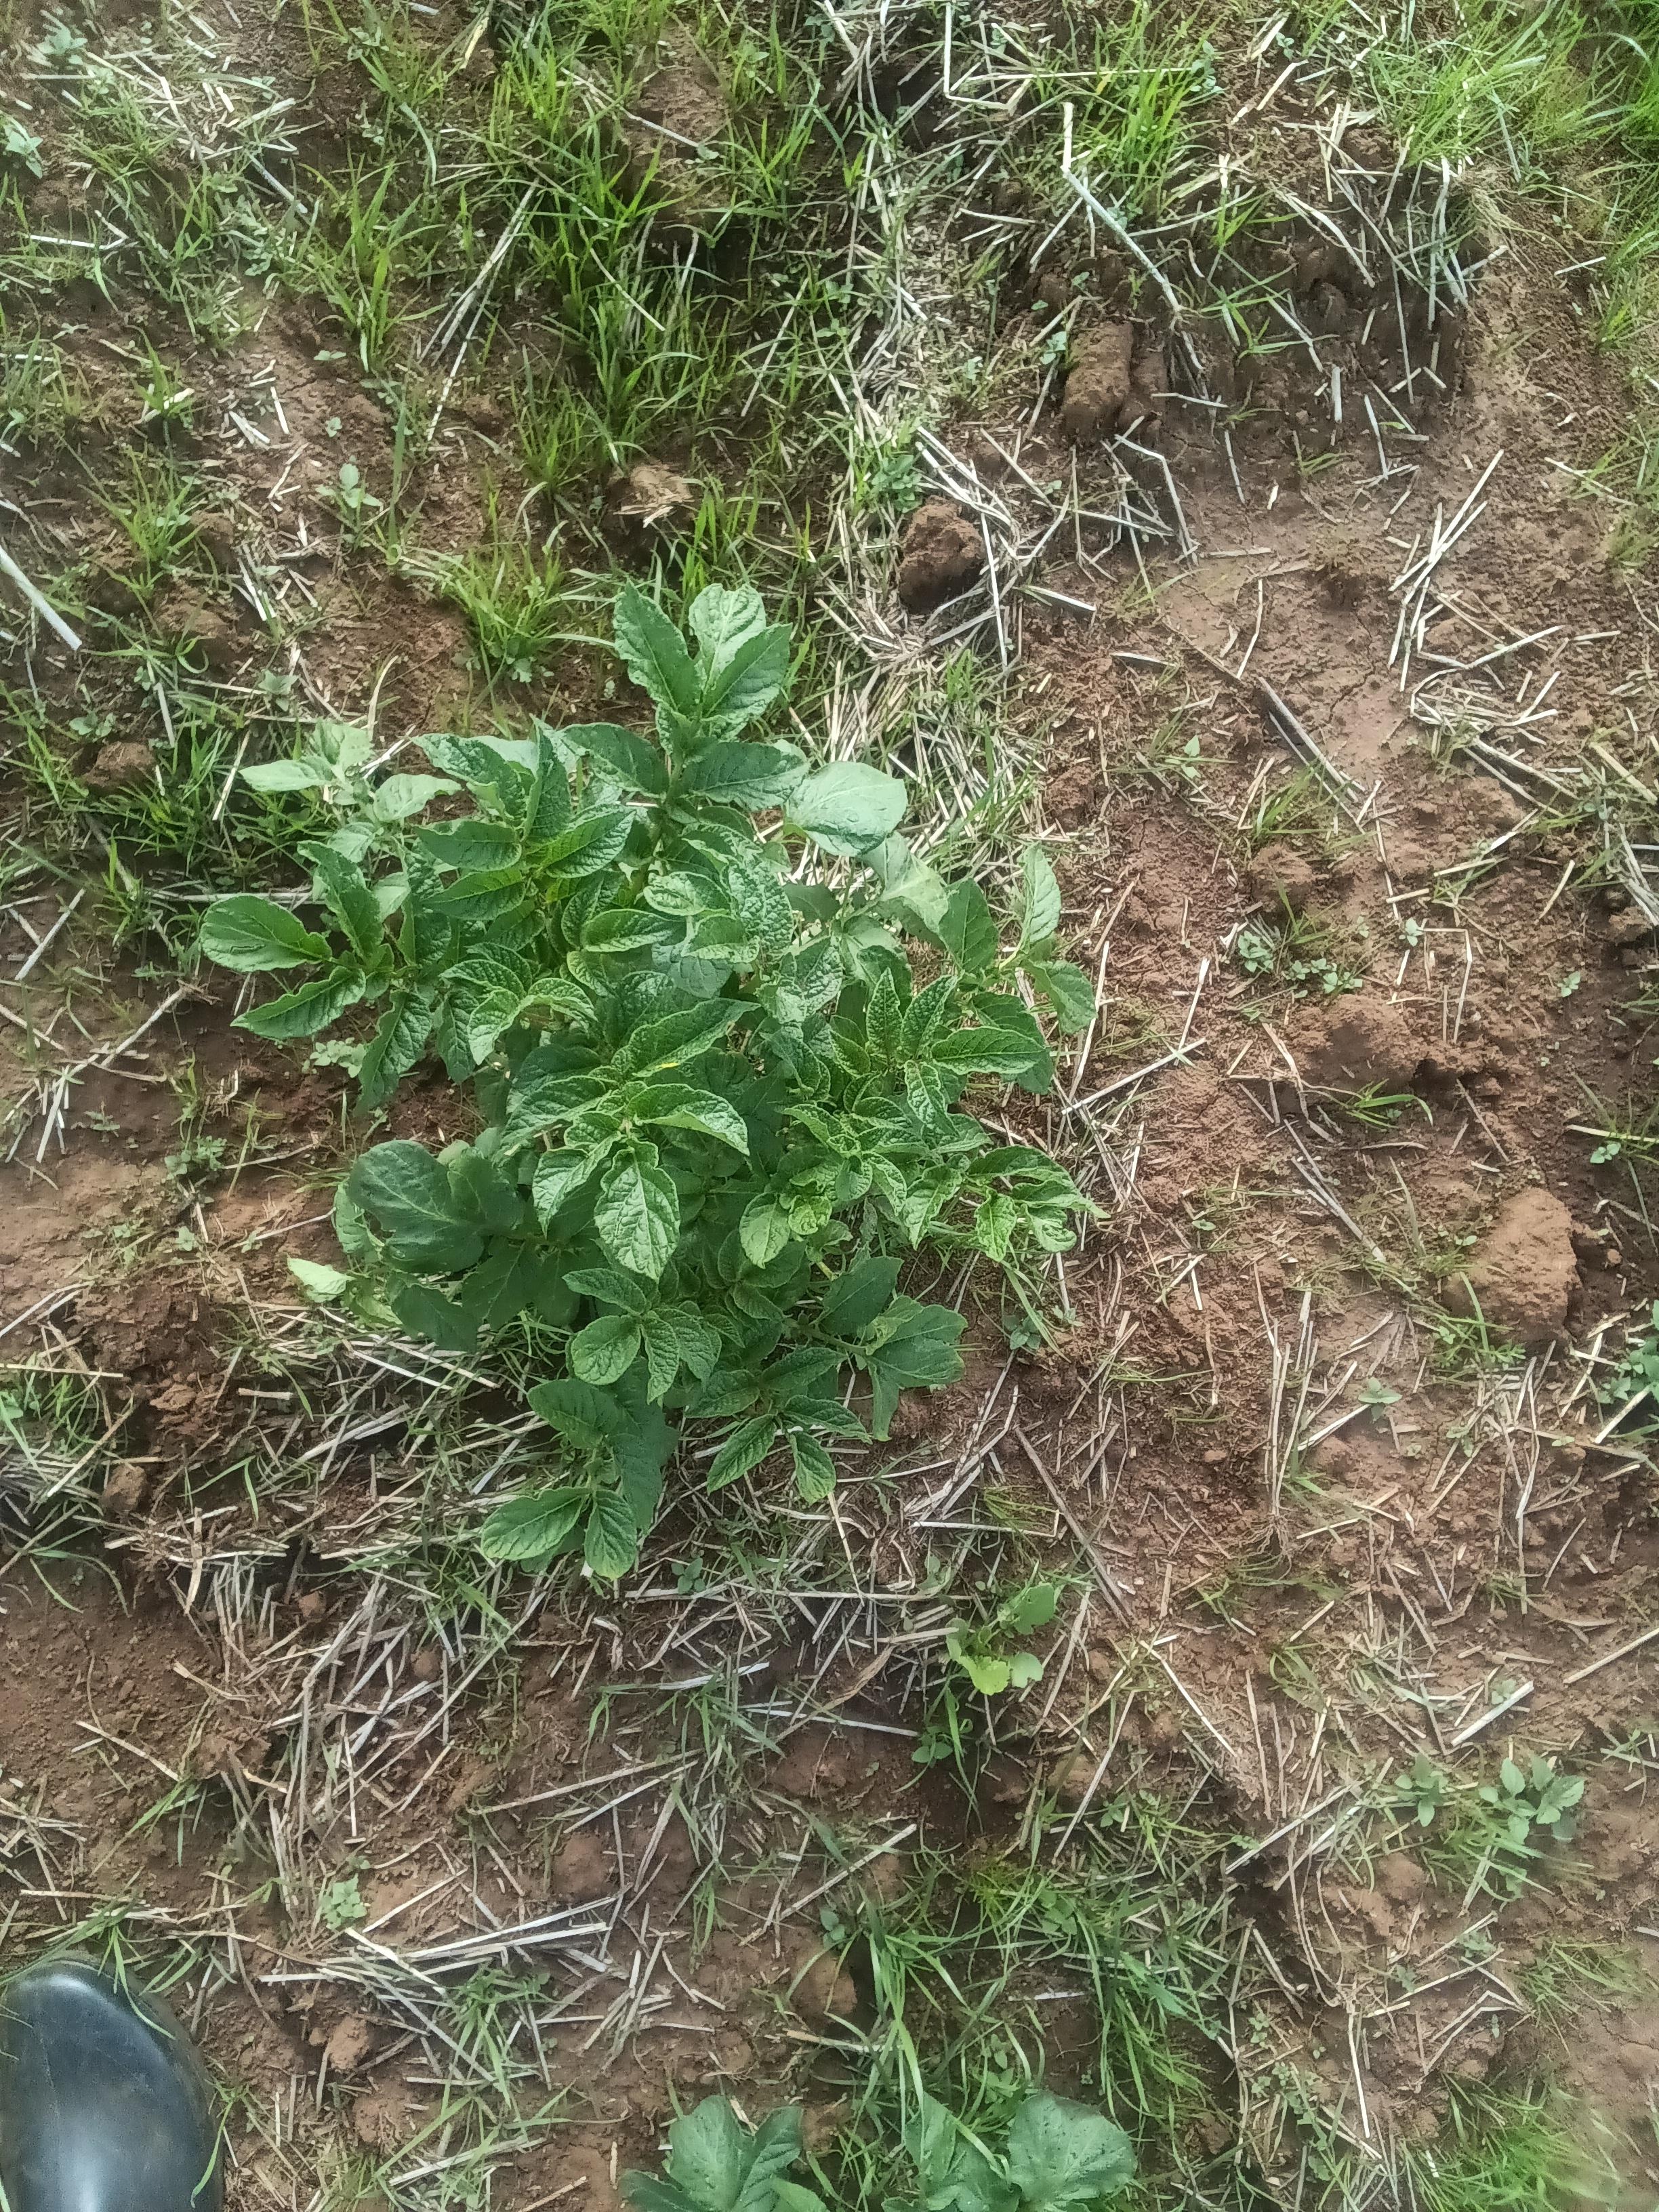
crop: potato
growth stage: vegetative
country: Kenya
